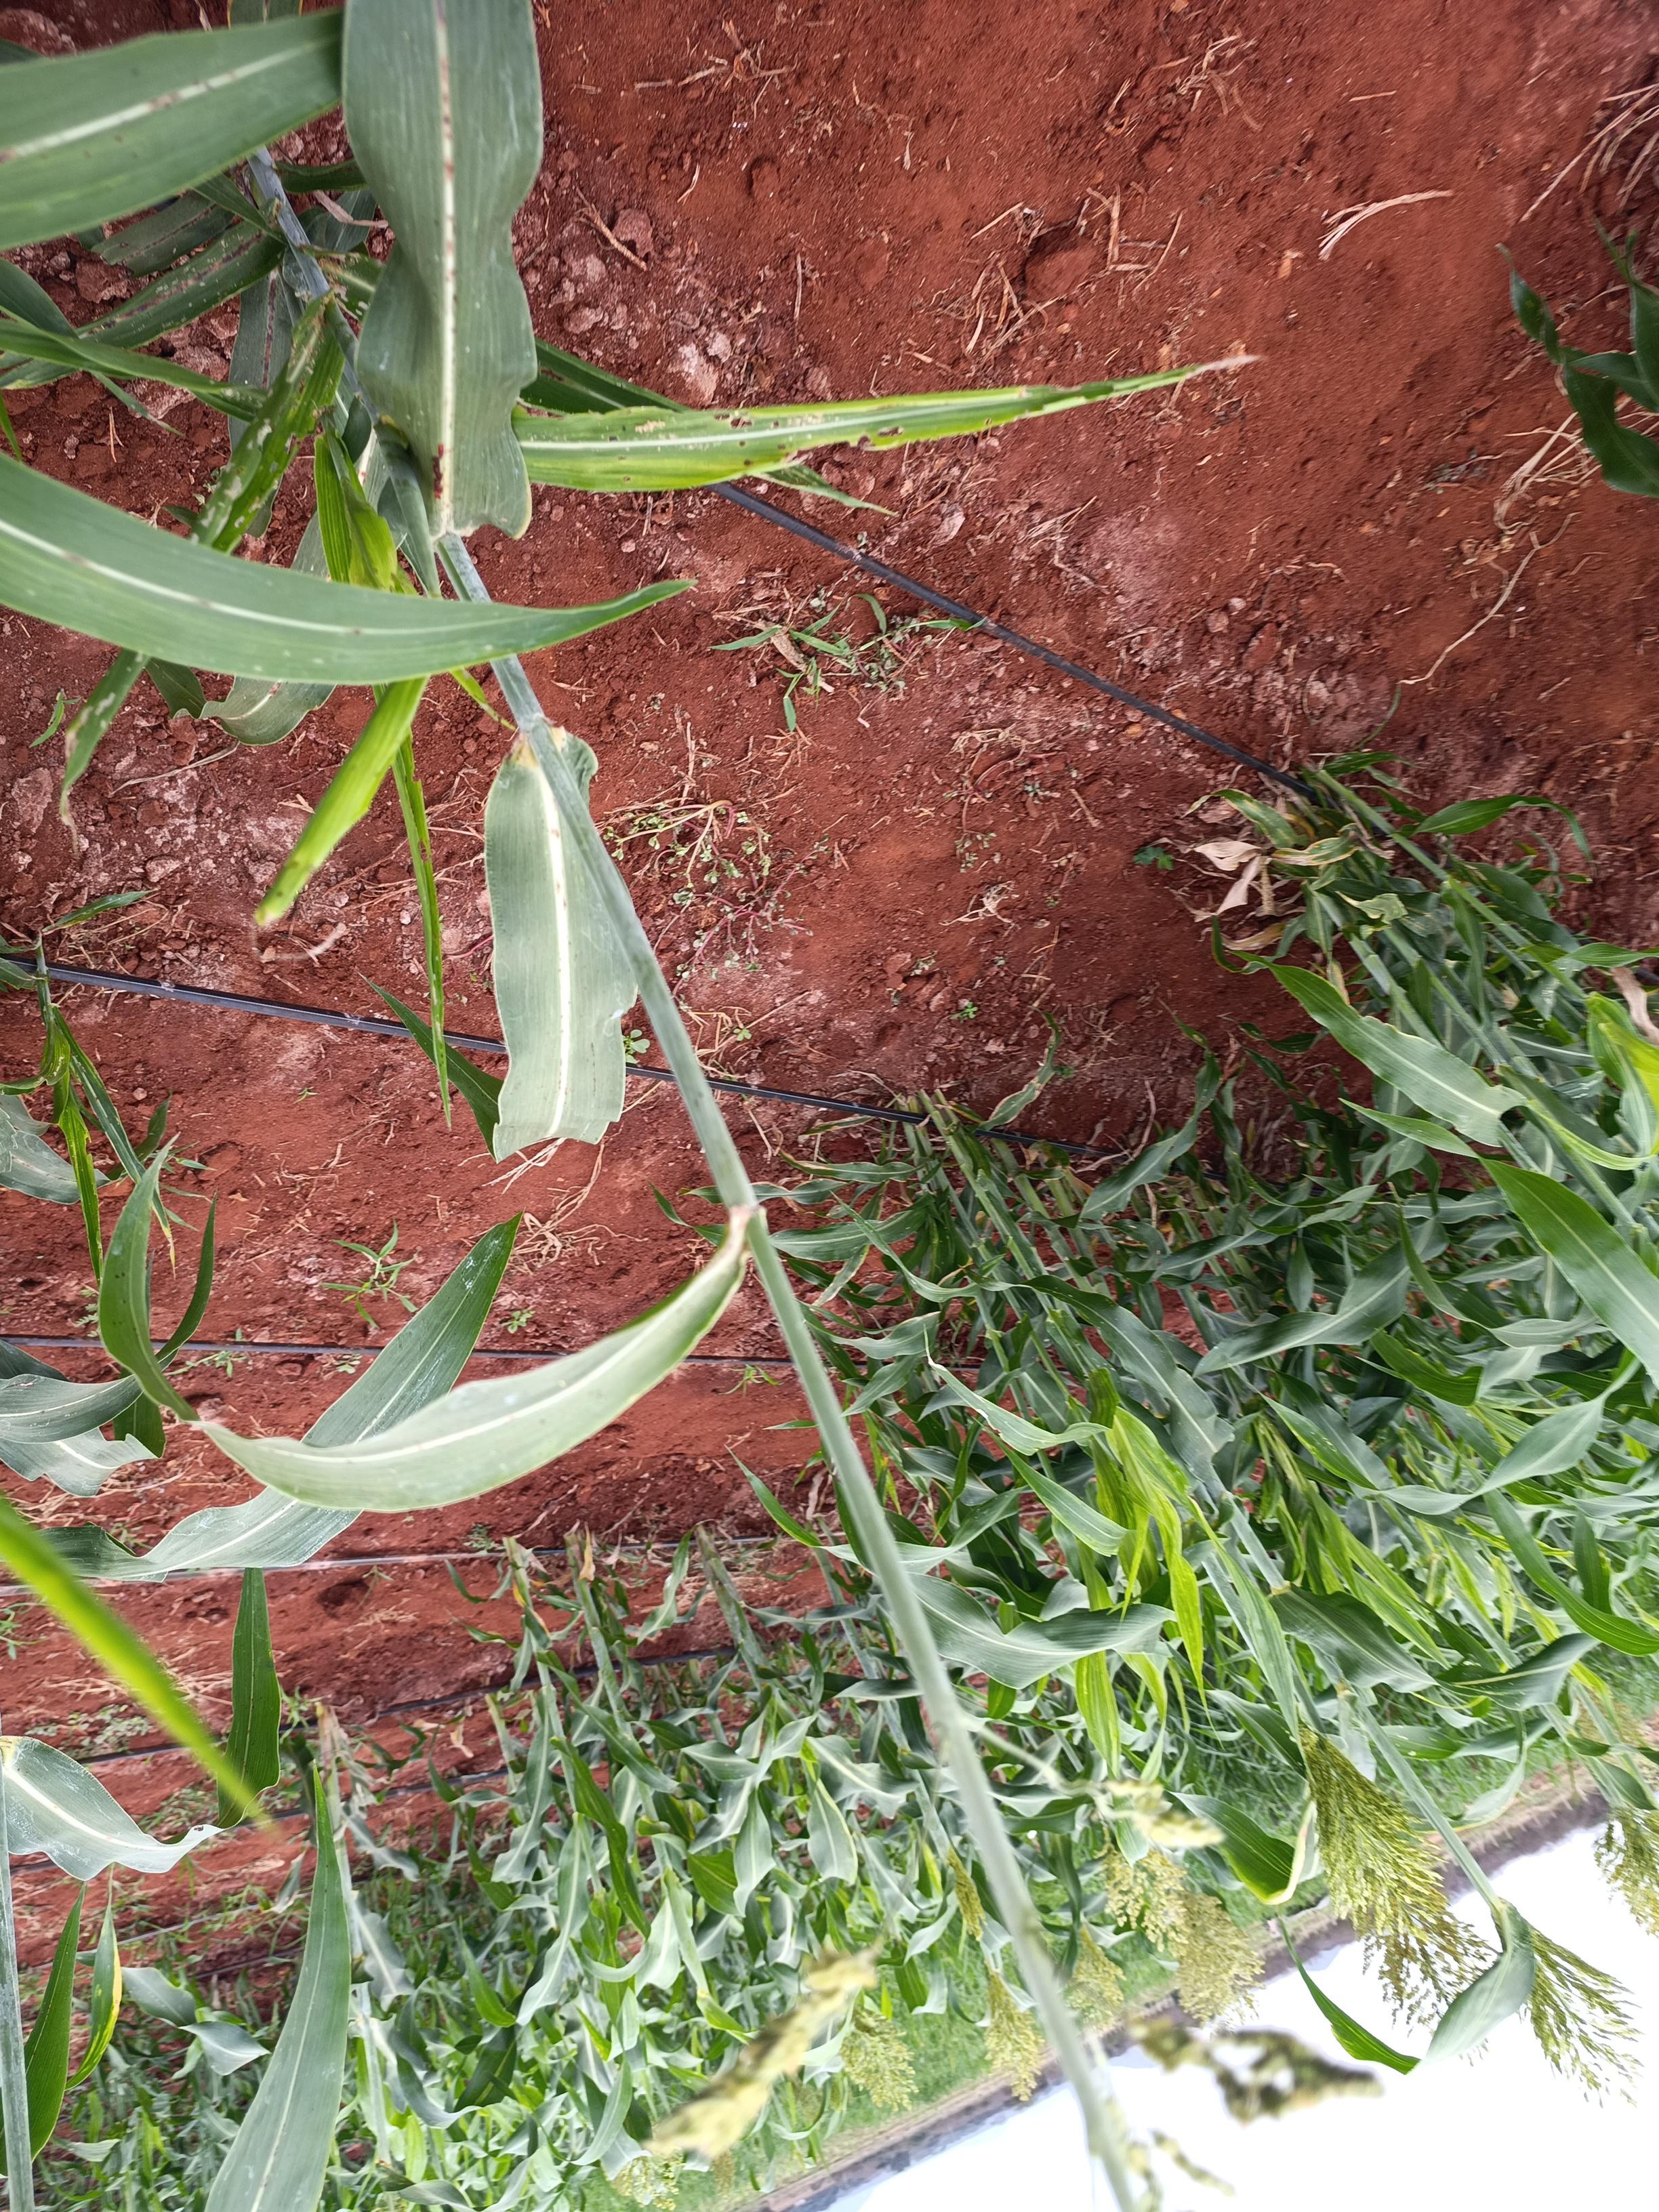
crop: sorghum
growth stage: flowering
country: Kenya
